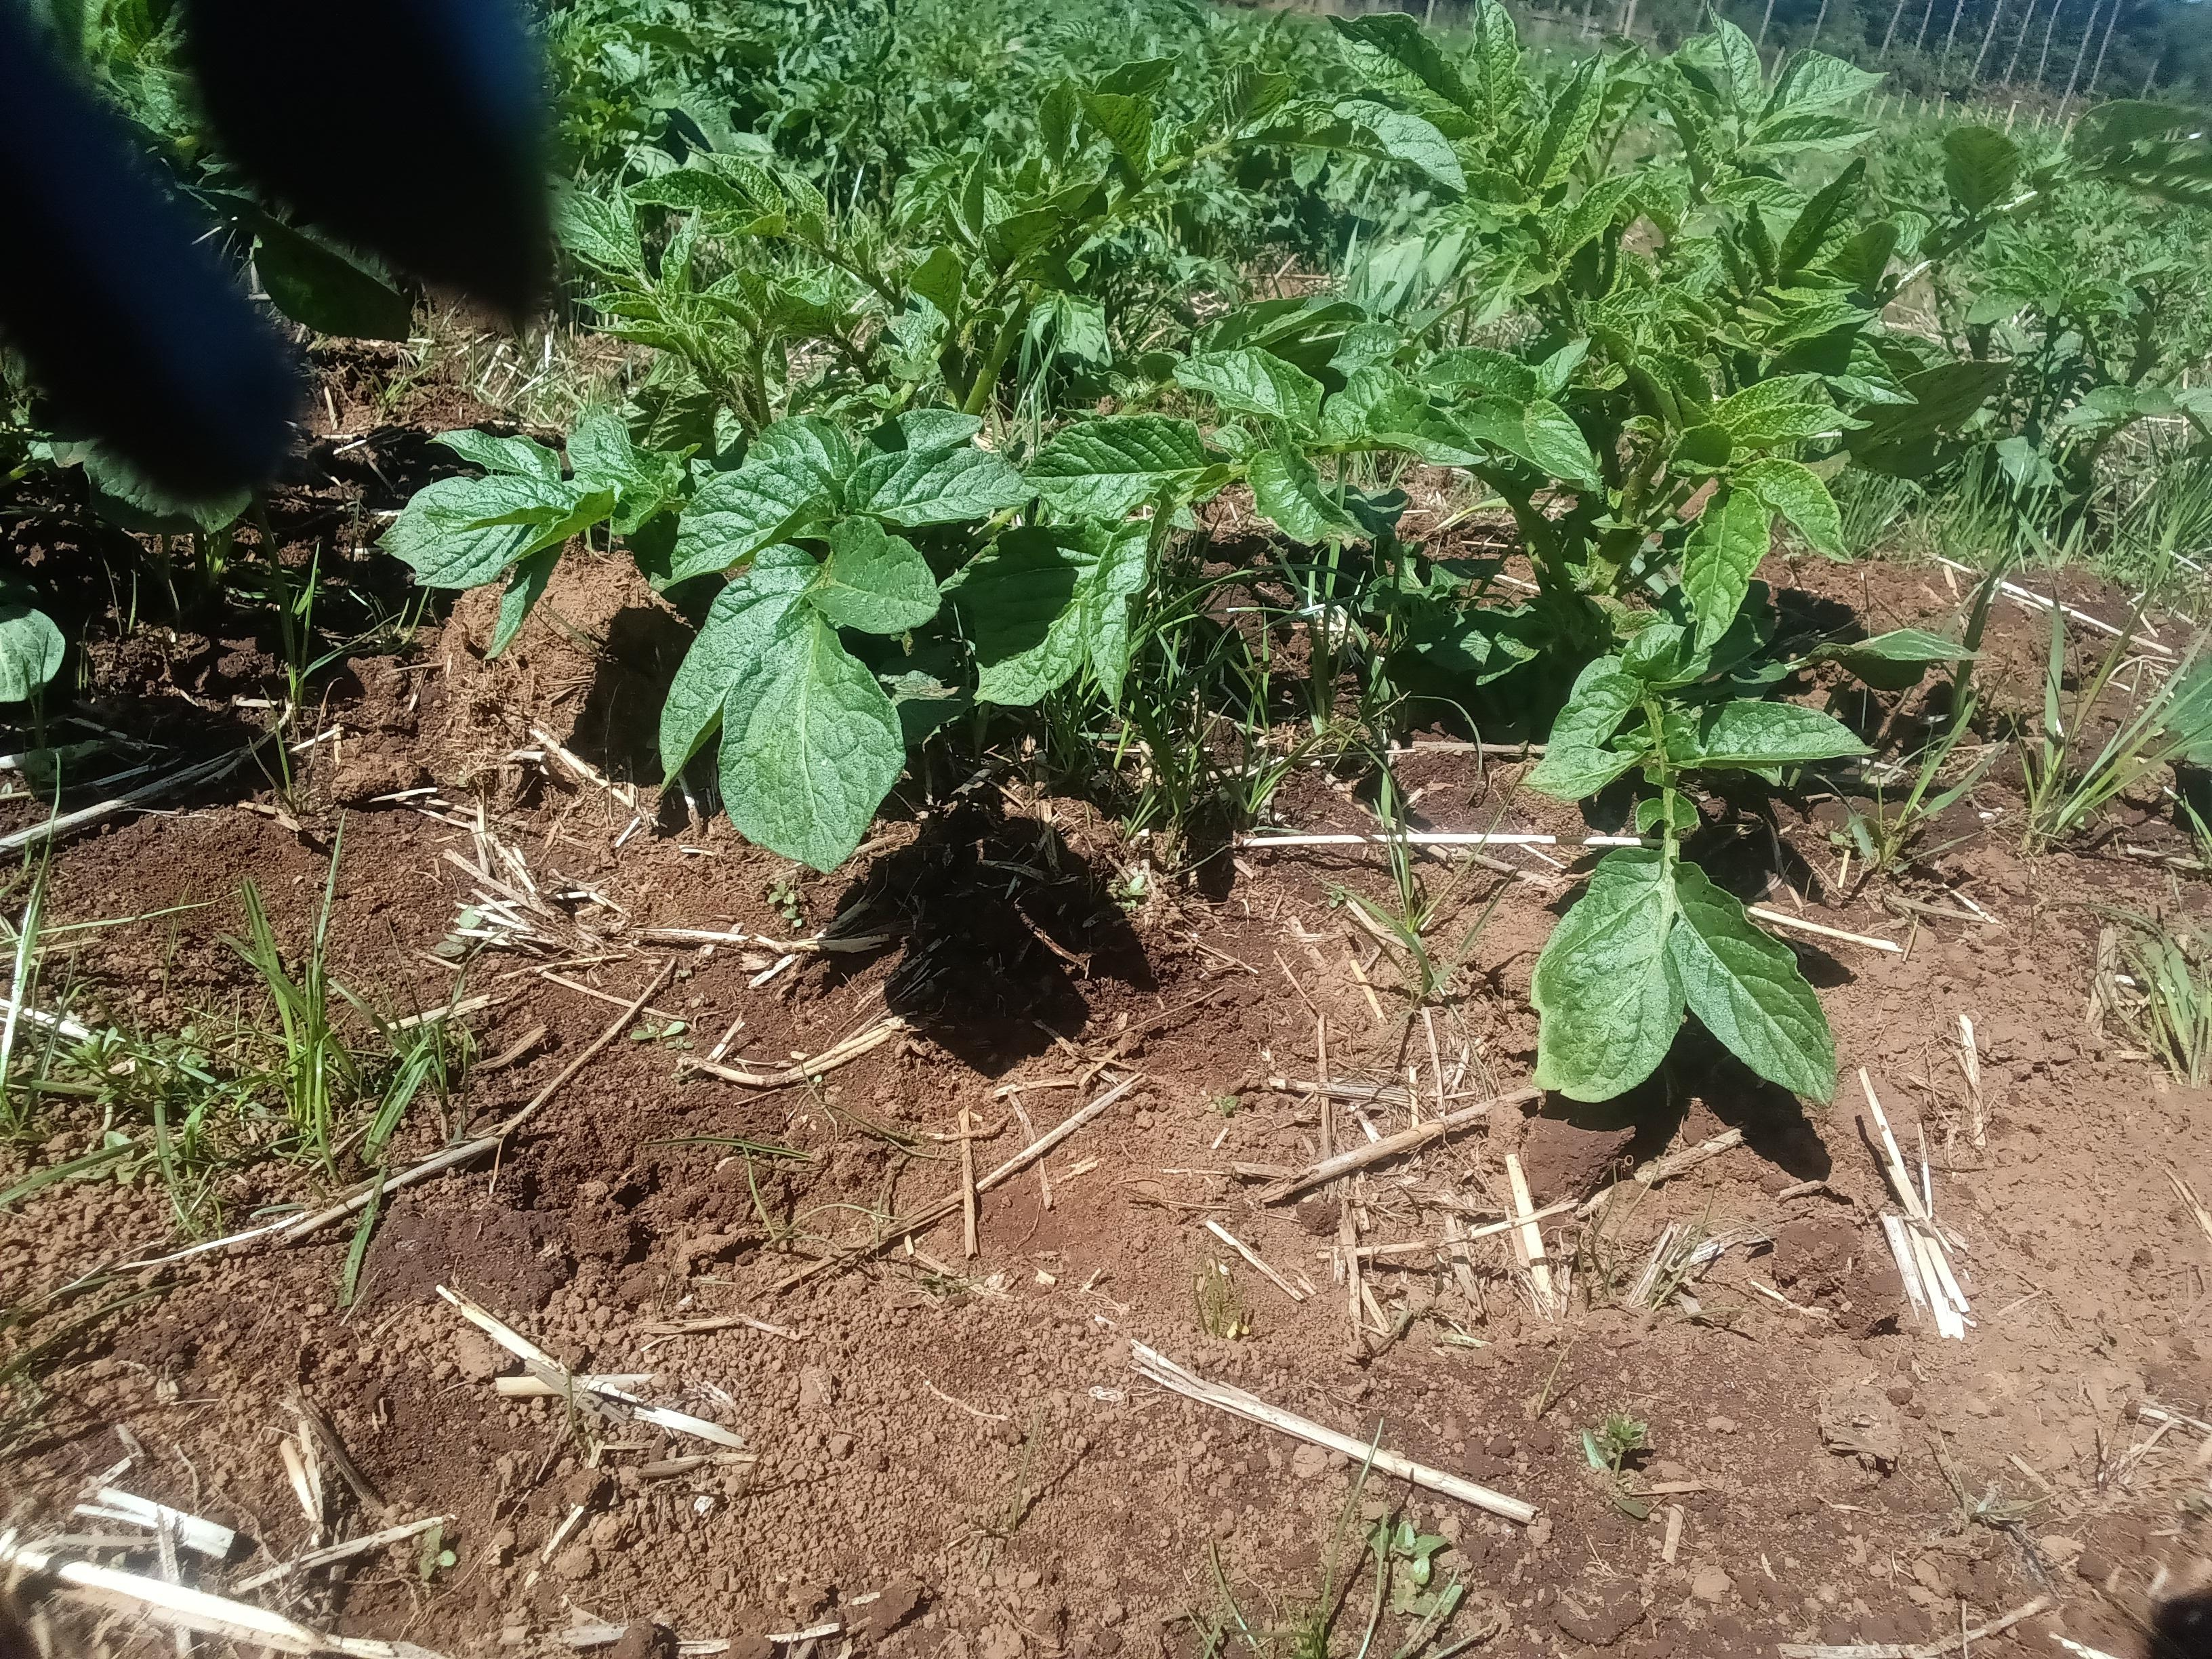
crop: potato
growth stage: vegetative
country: Kenya
